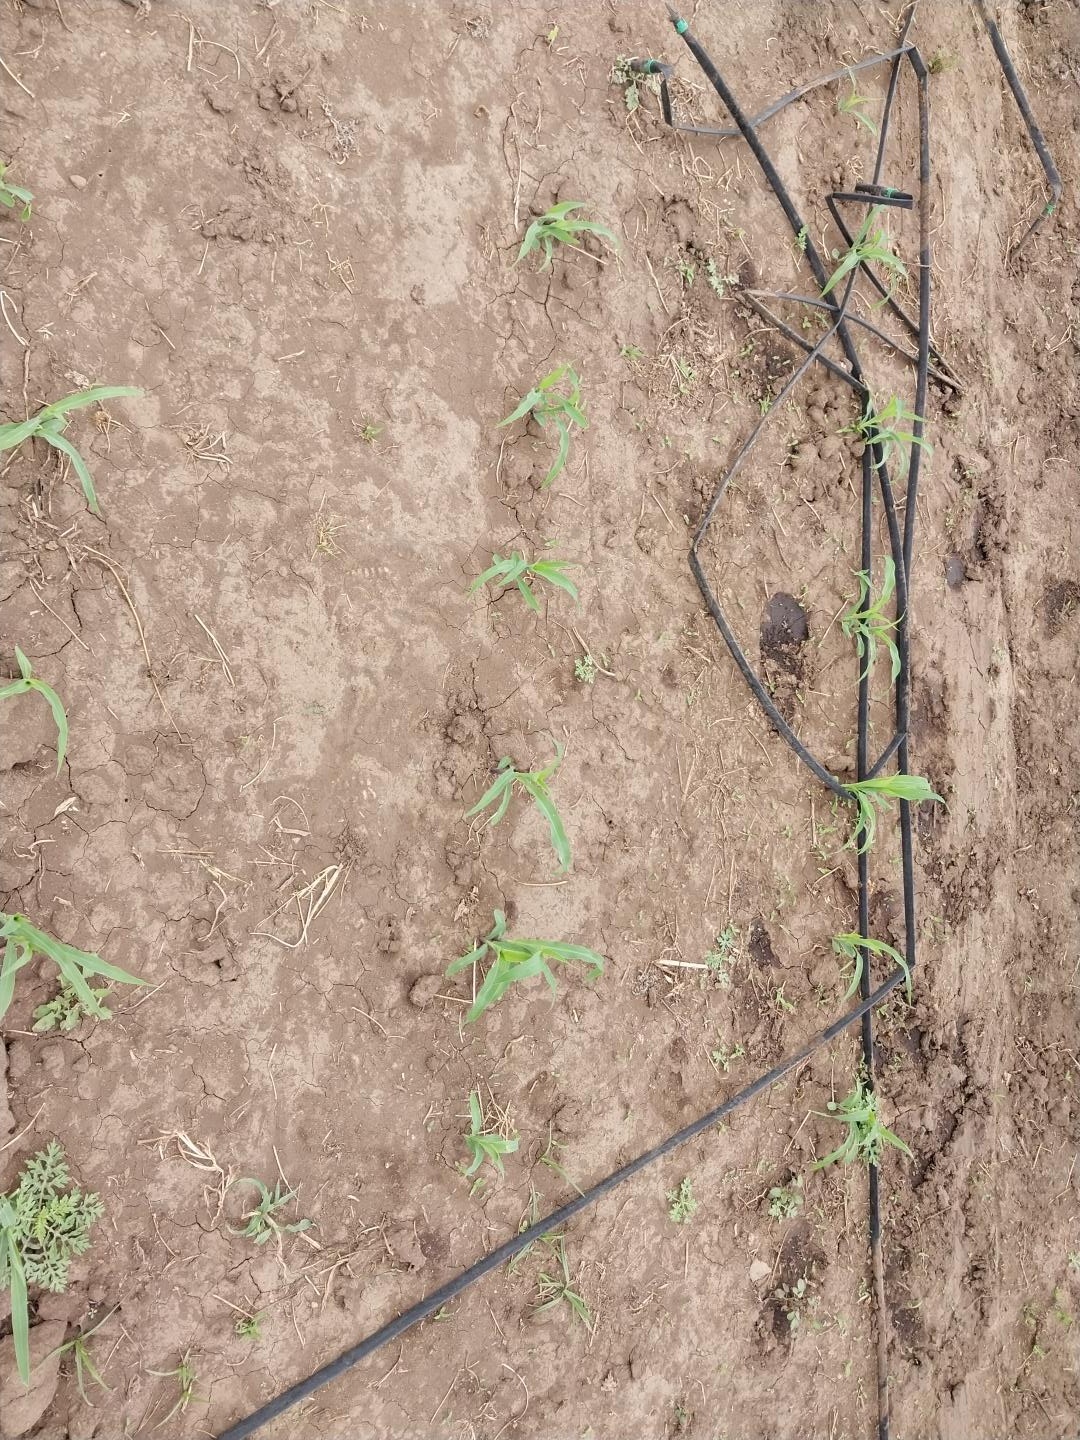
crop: maize
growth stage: emergence
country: Tanzania
